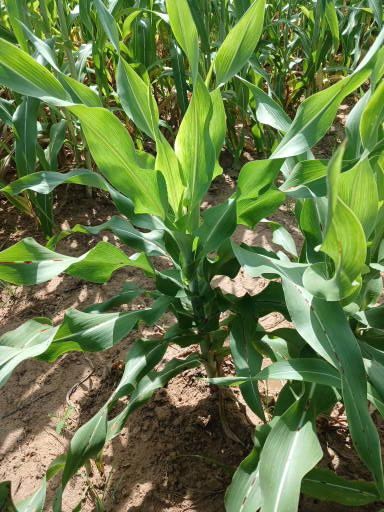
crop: sorghum
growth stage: vegetative
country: Senegal
